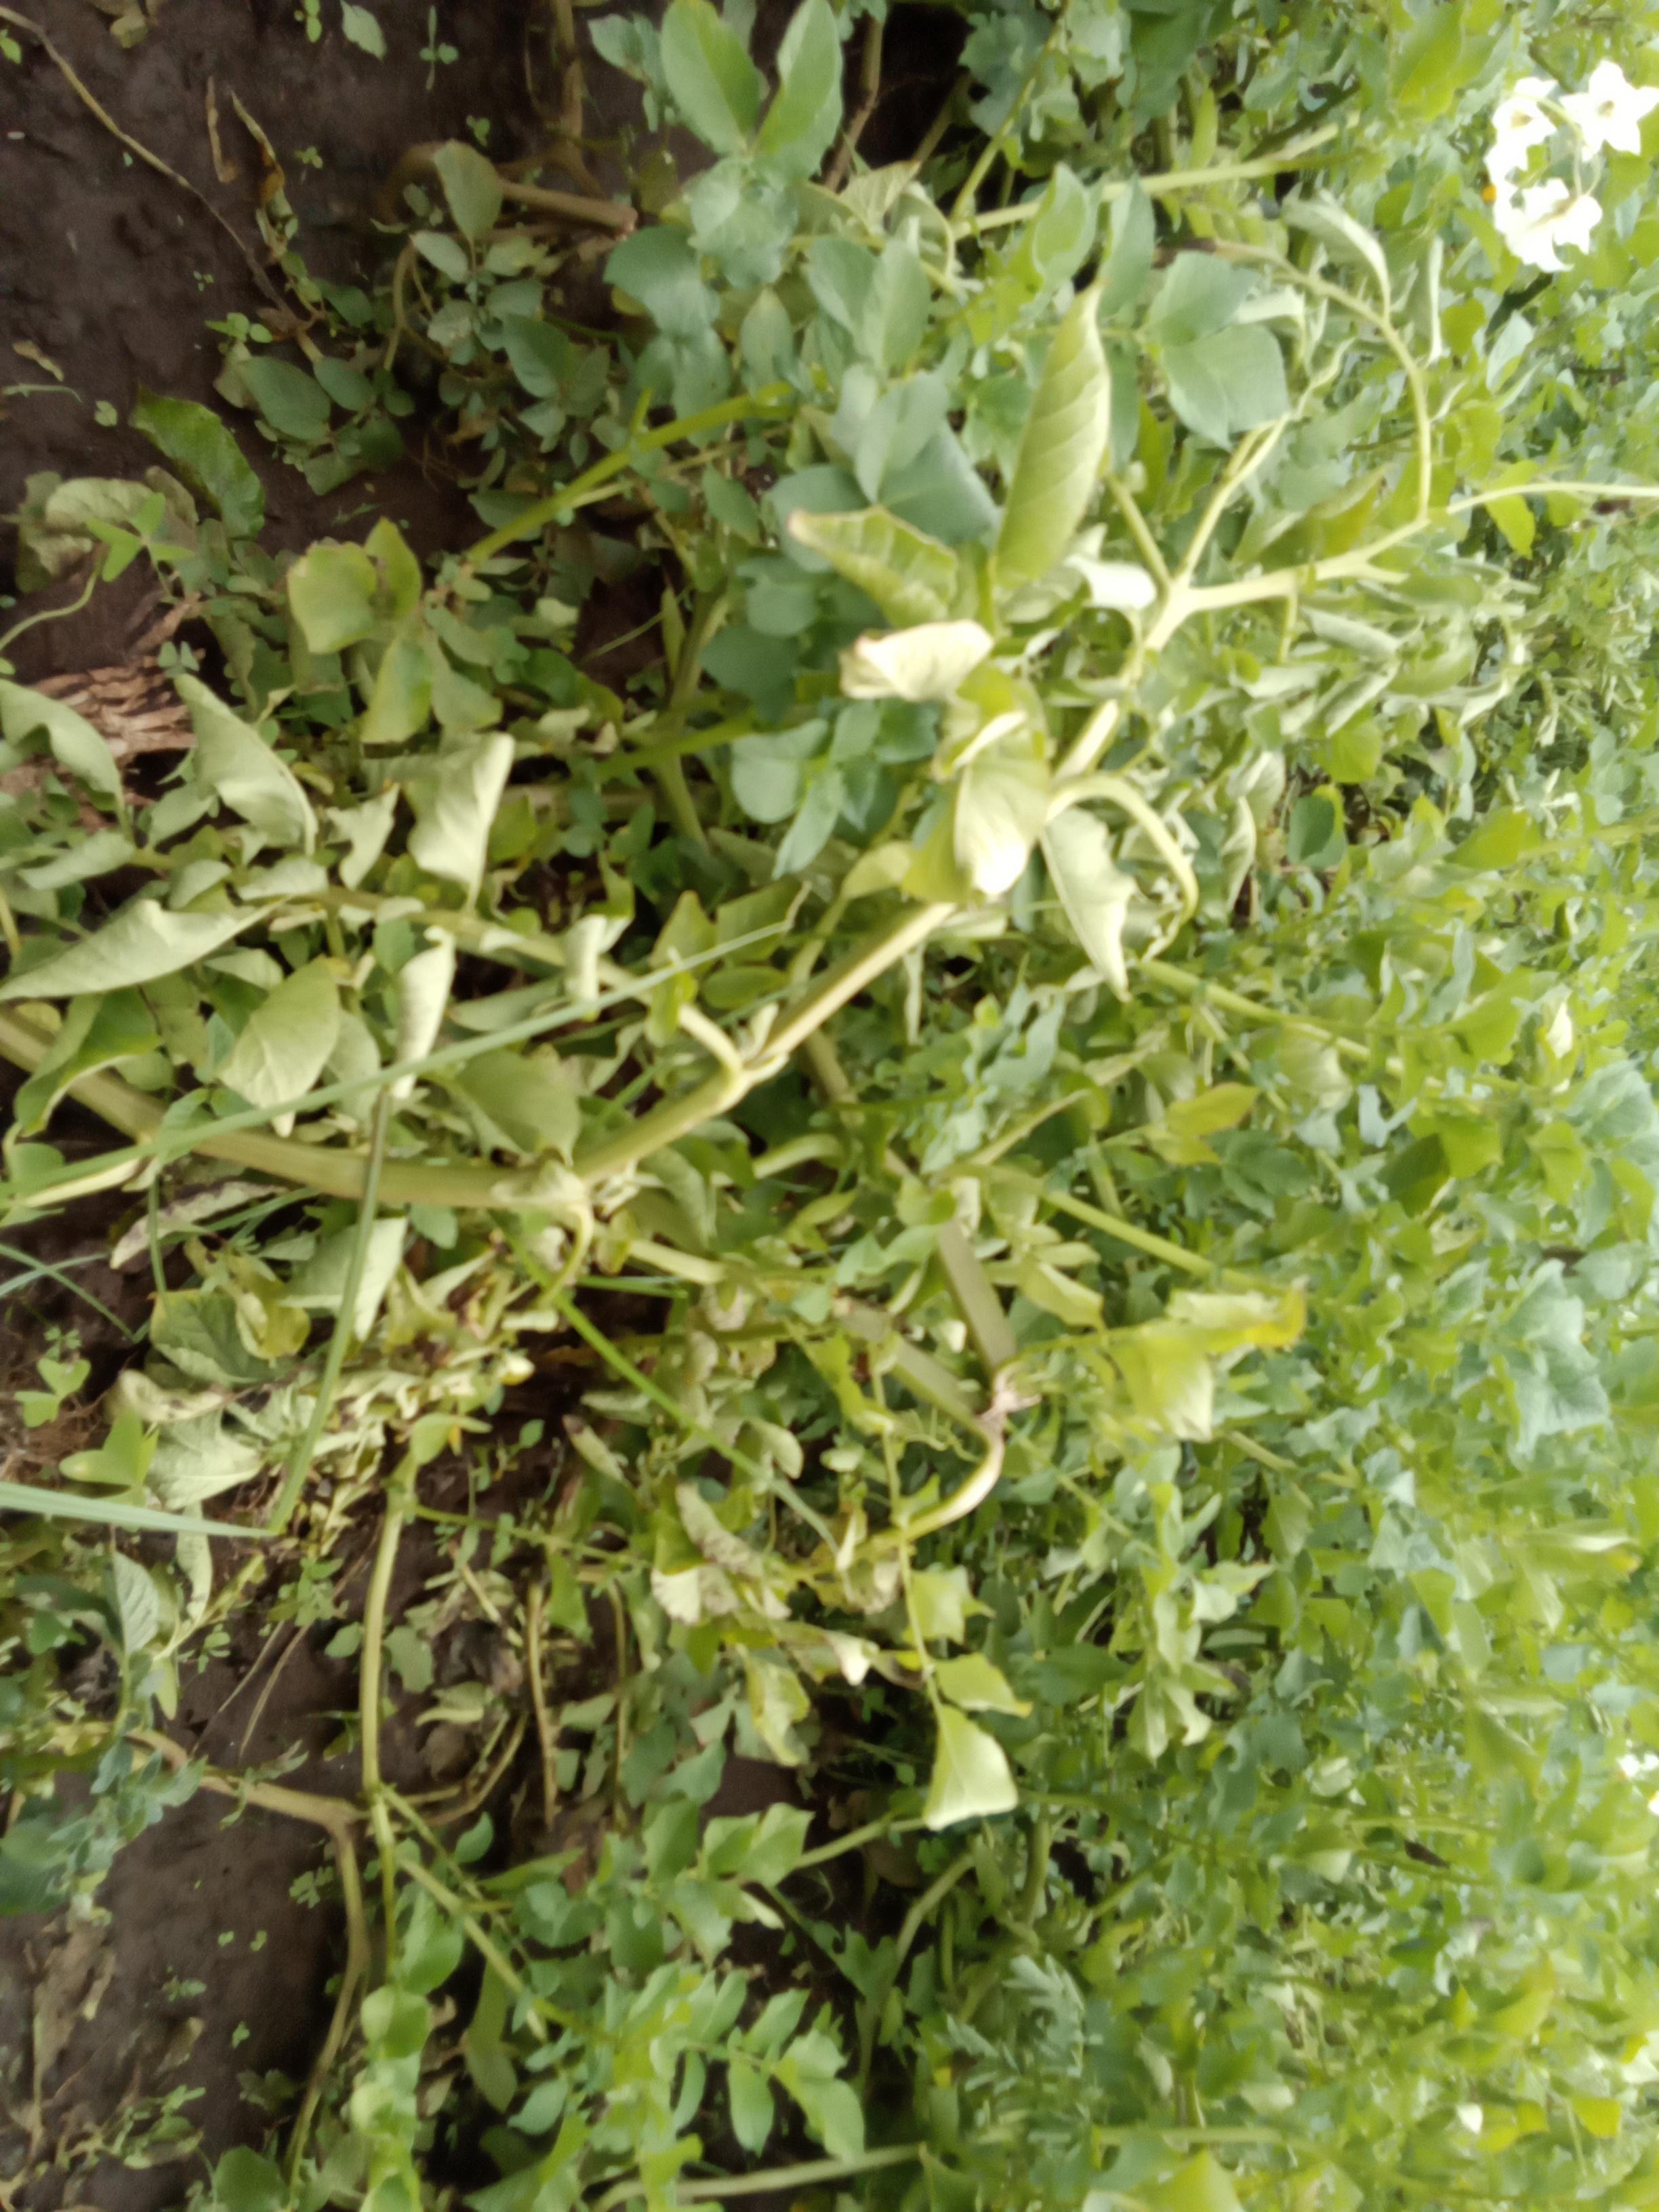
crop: potato
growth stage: vegetative
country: Kenya
